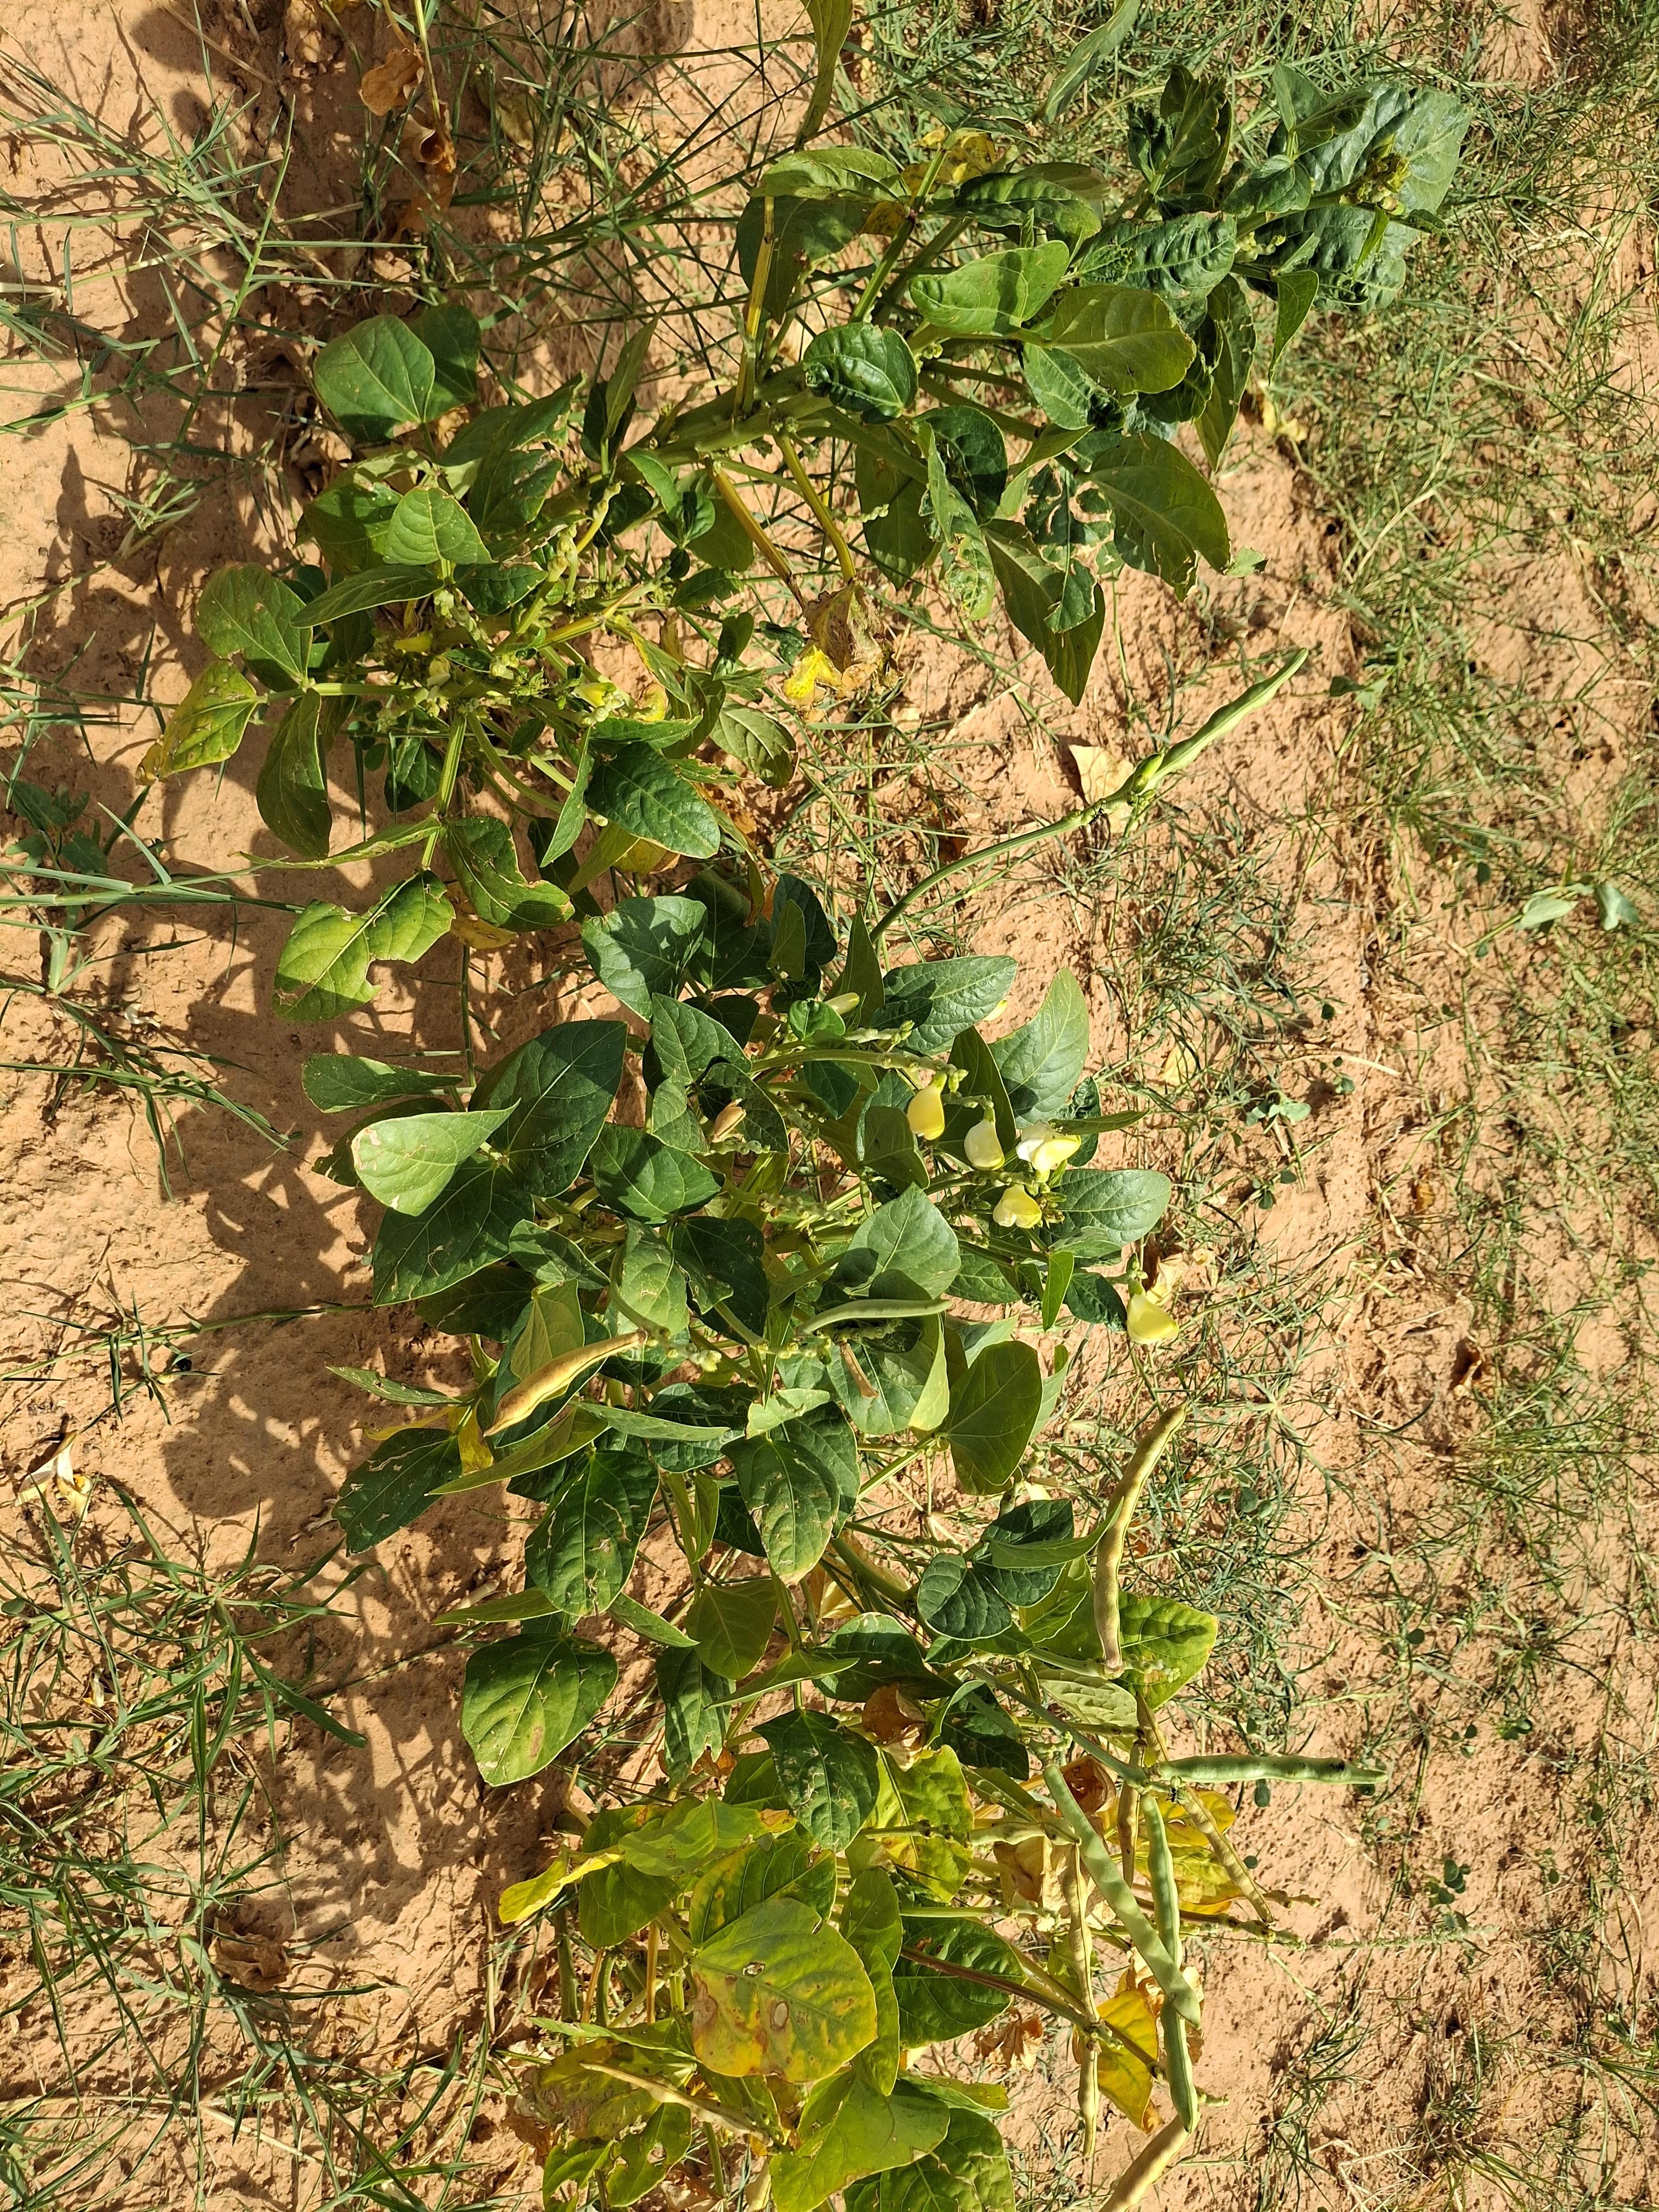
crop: cowpea
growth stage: harvest maturity
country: Nigeria
